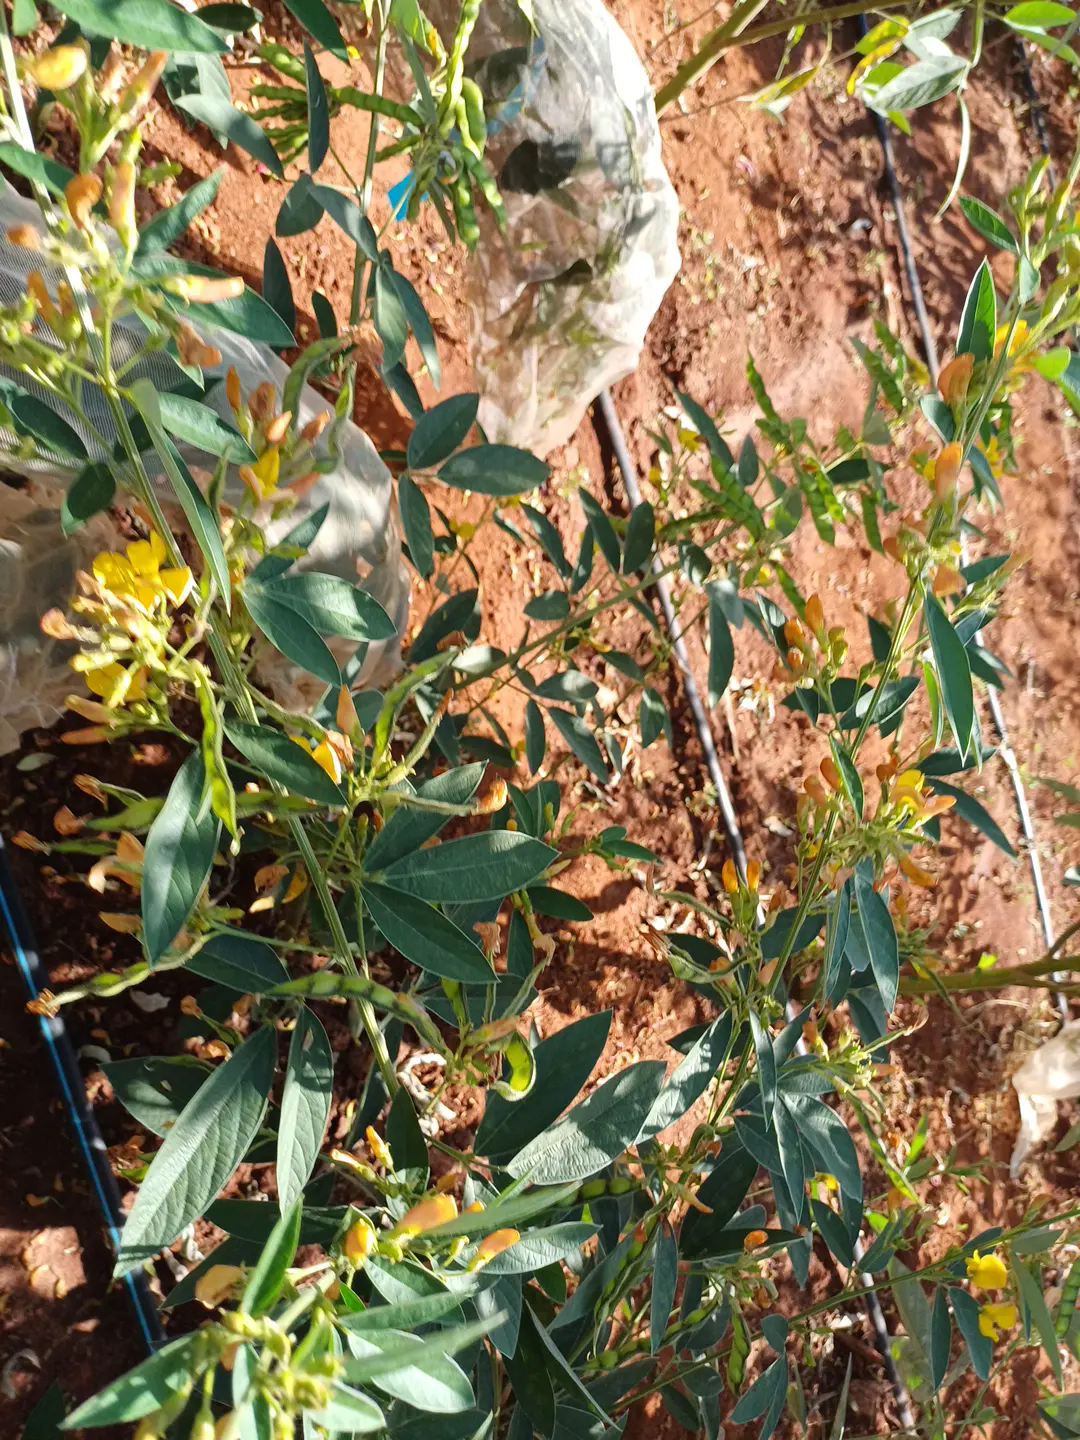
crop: pigeonpea
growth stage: development pod
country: Kenya
